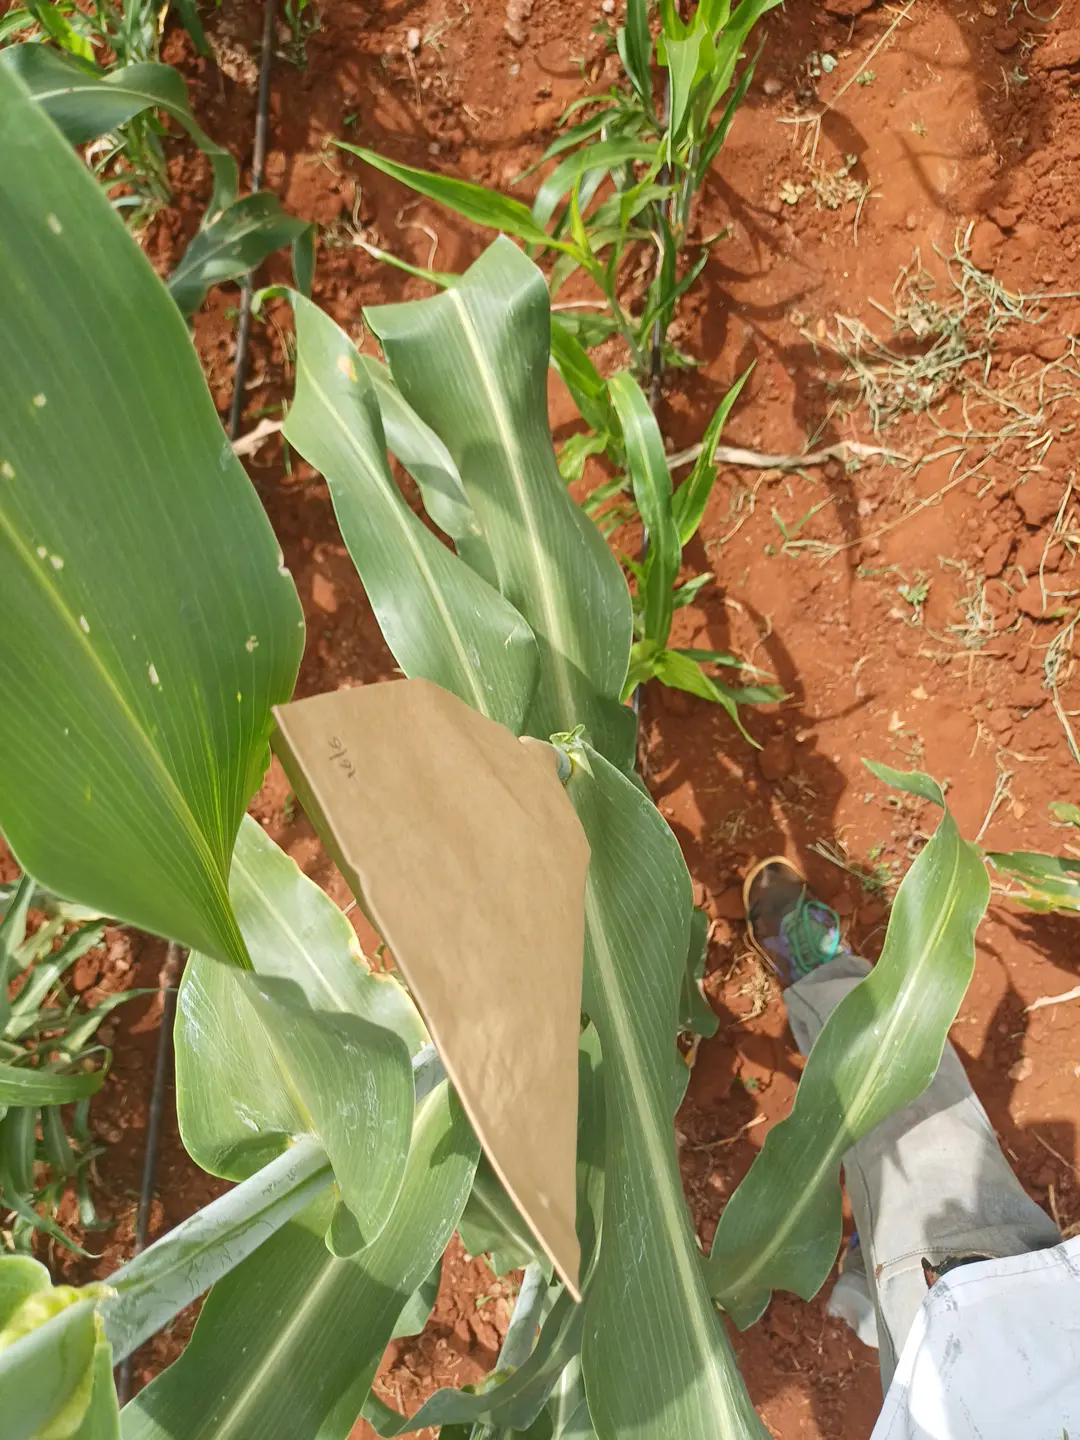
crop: sorghum
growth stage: heading tuber
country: Kenya
